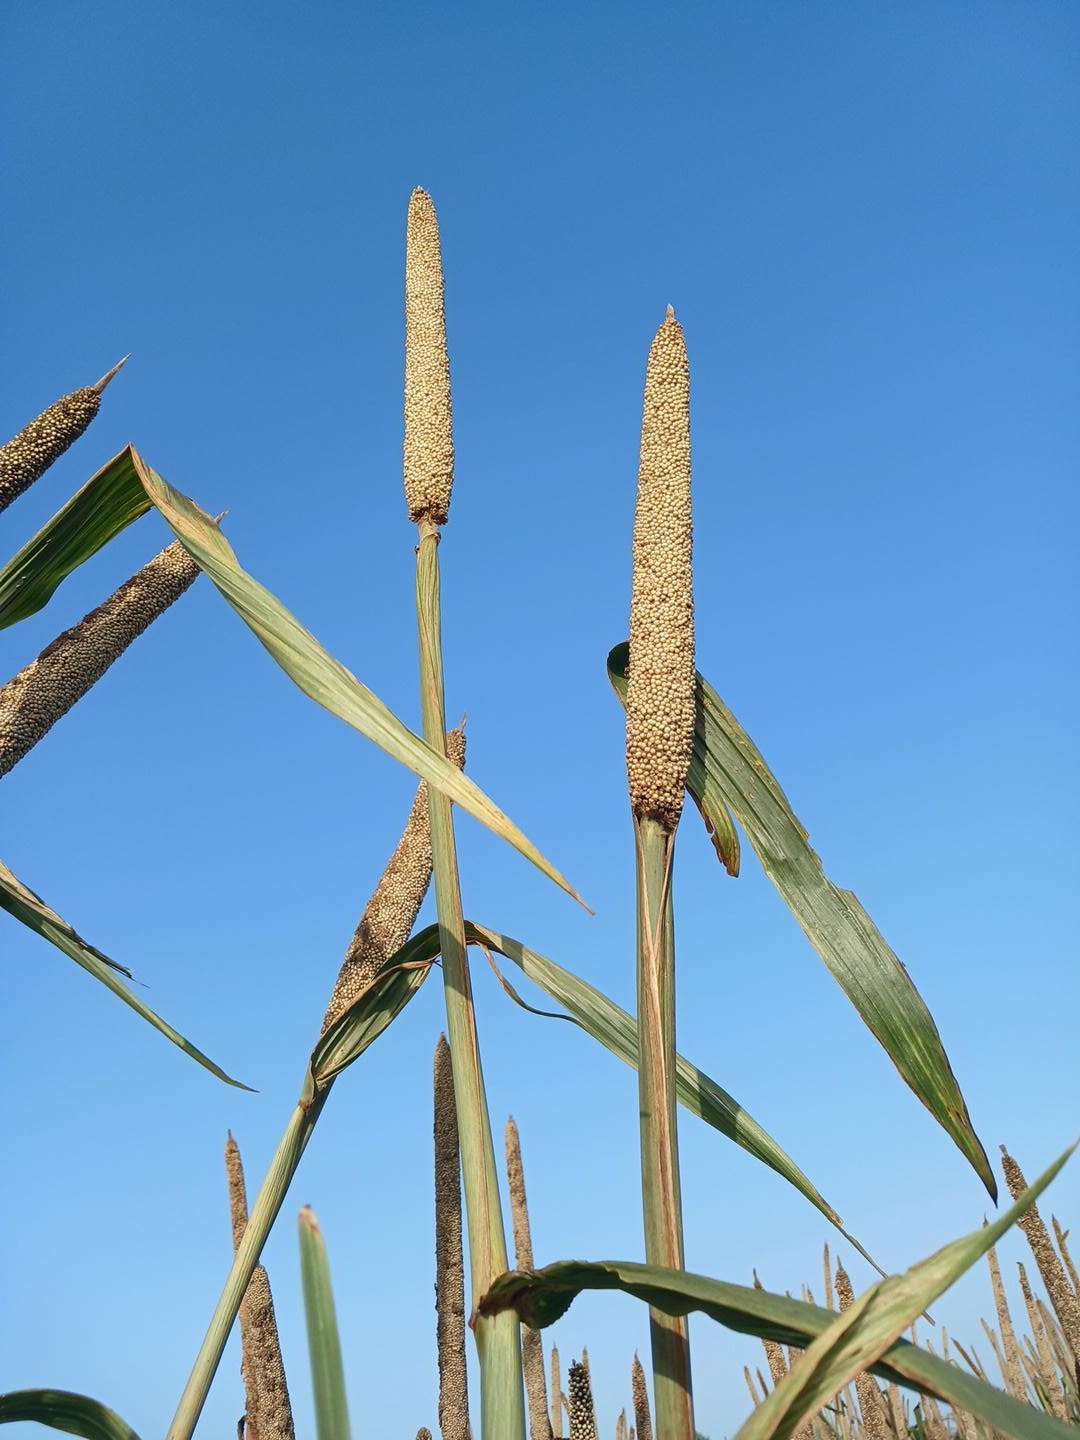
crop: pearl millet
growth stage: maturity
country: Senegal
